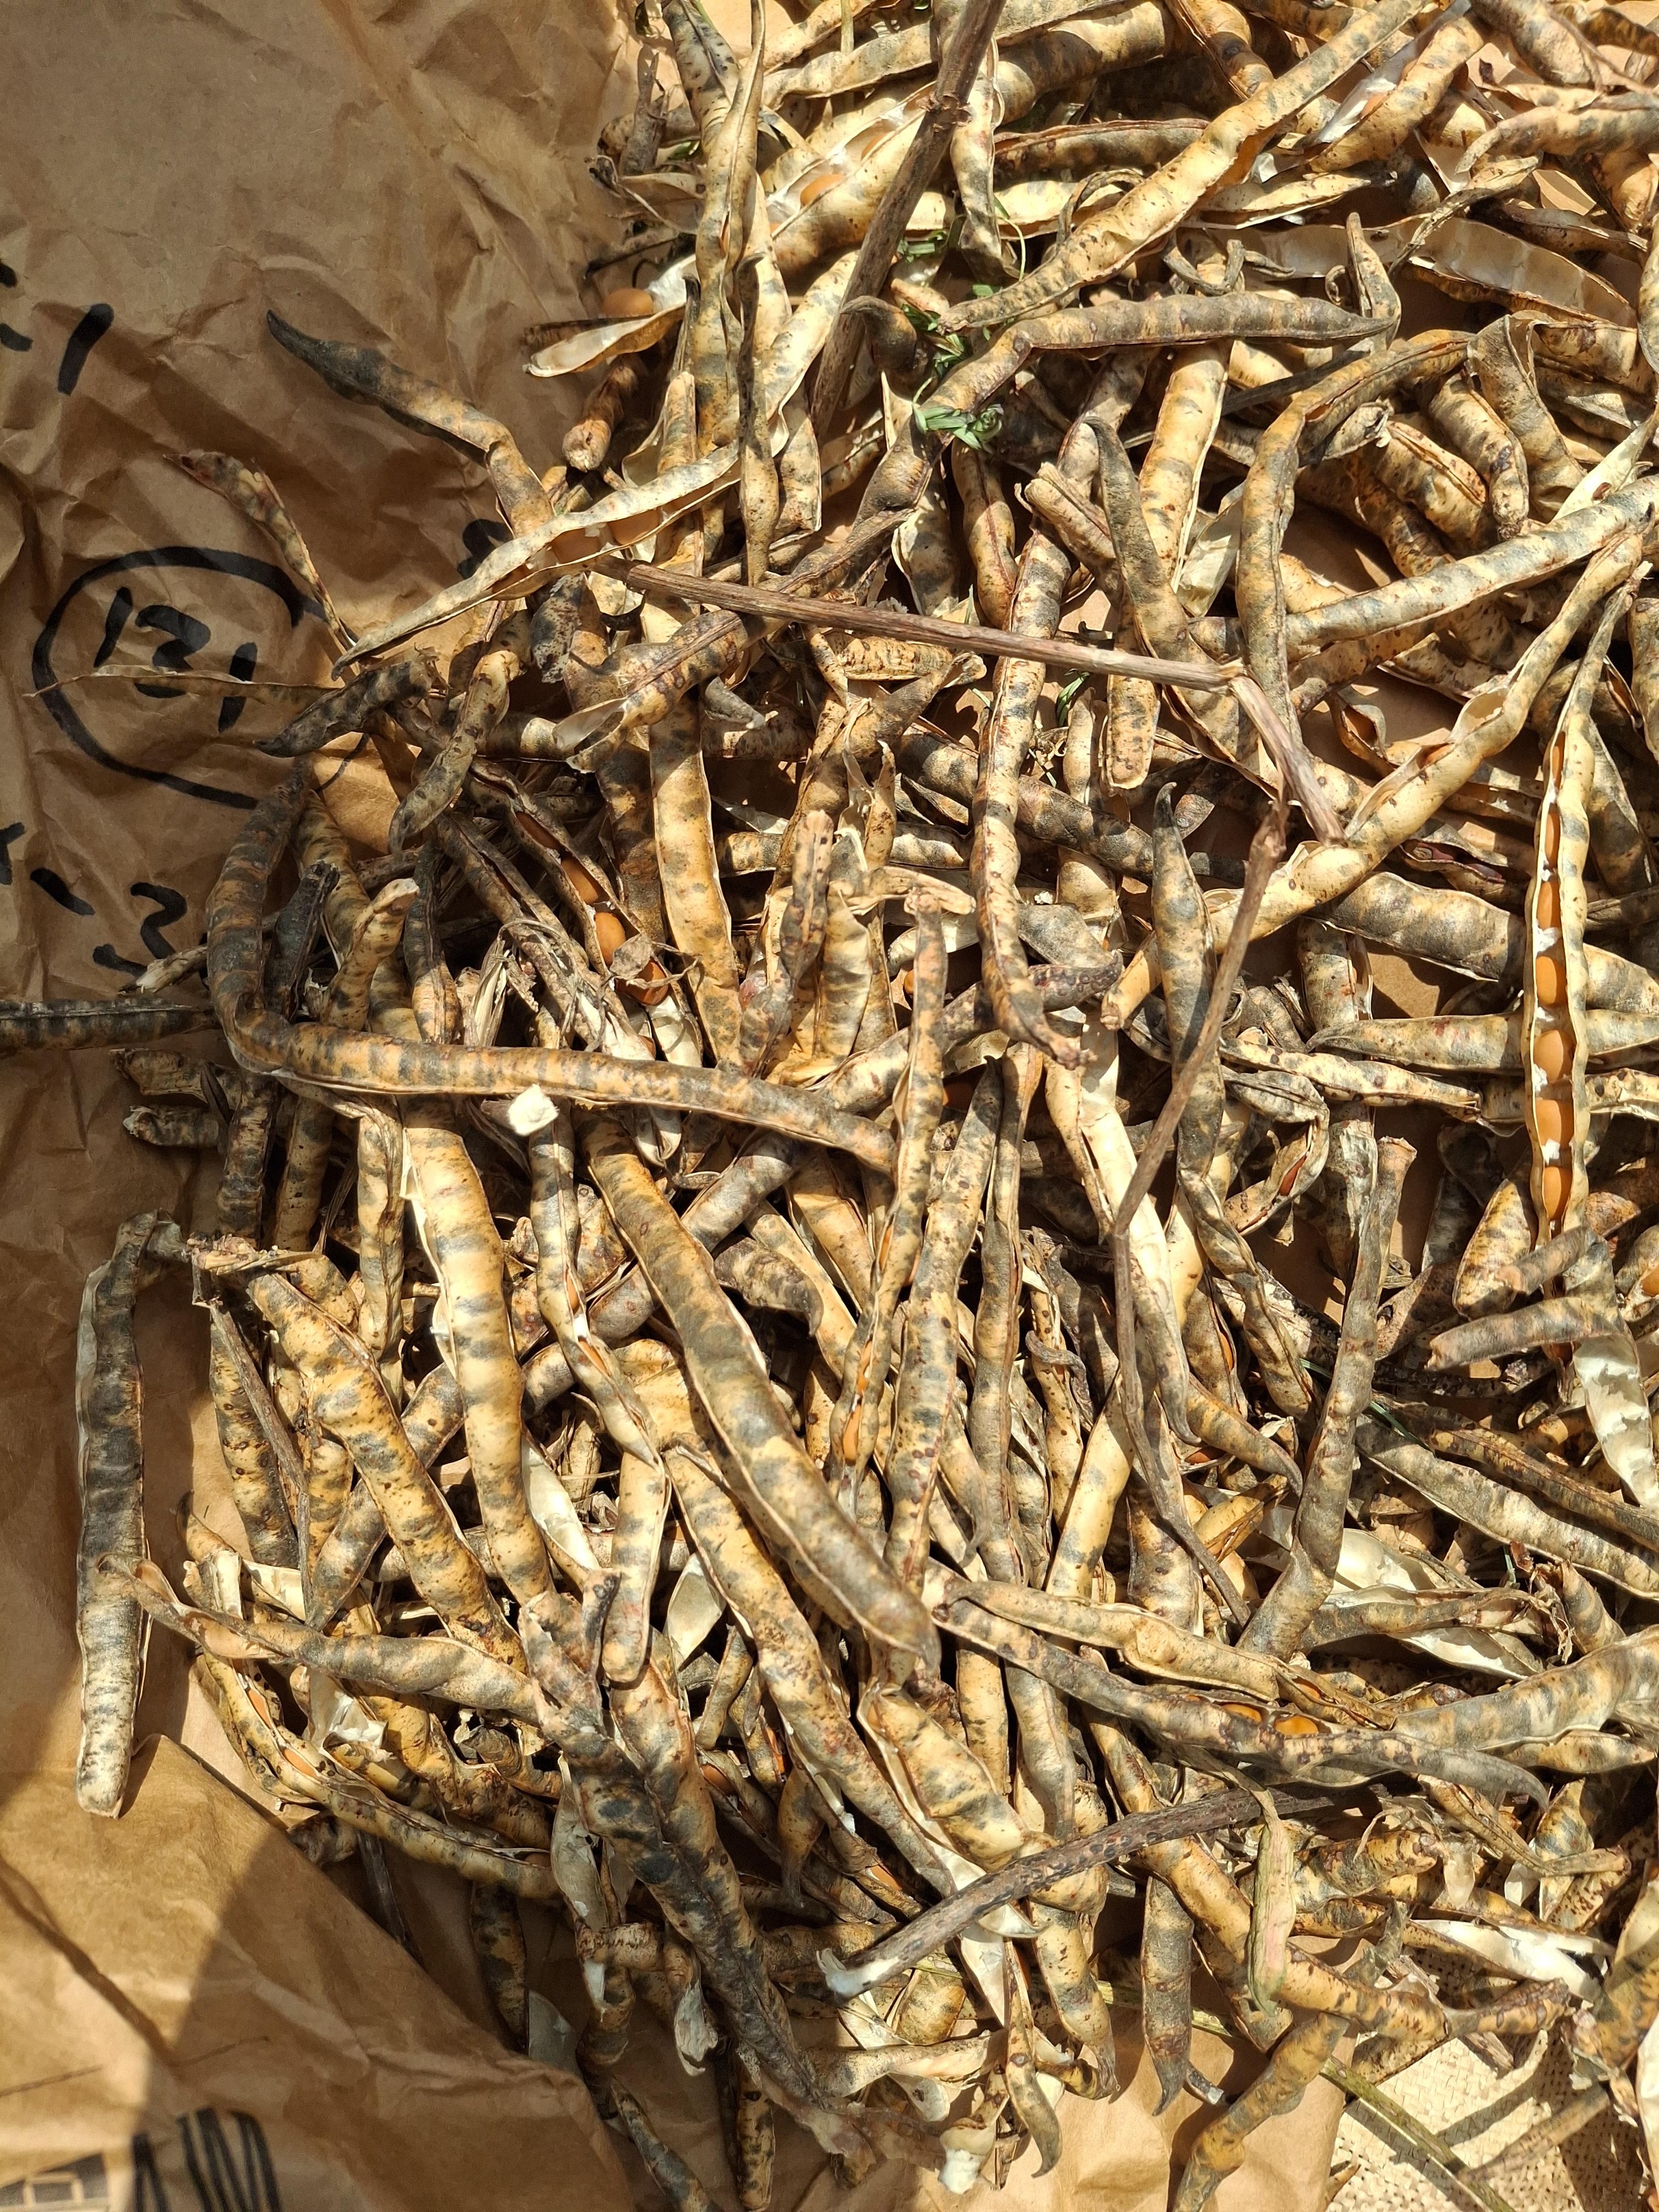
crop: cowpea
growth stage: harvest
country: Nigeria
